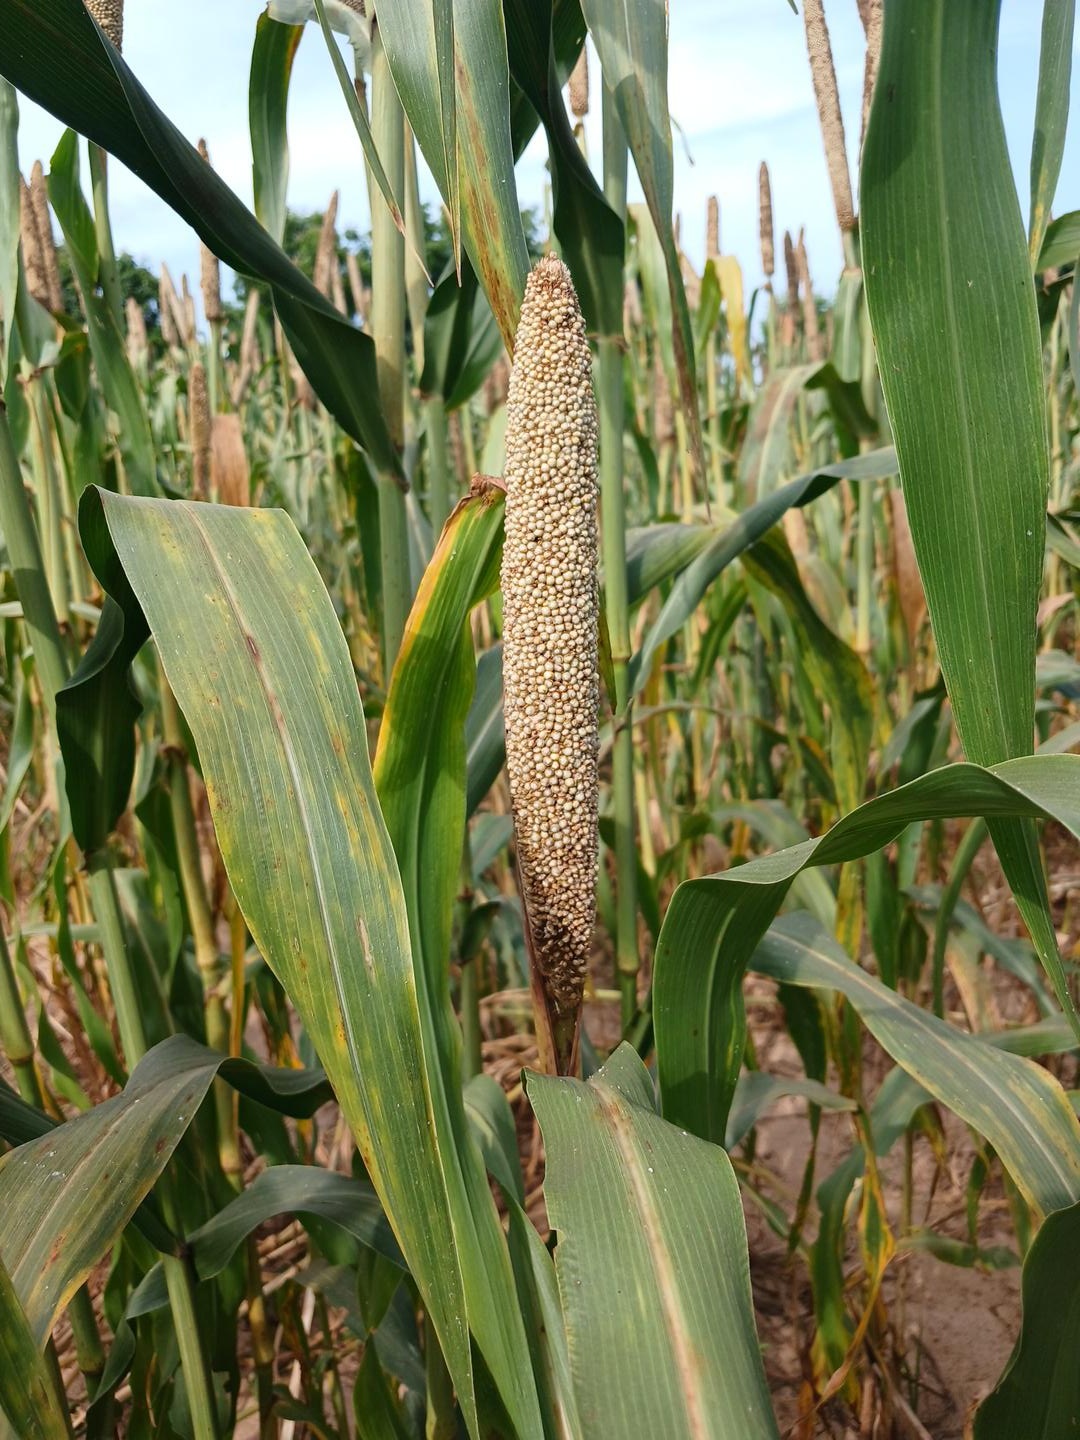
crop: pearl millet
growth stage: maturity
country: Senegal
